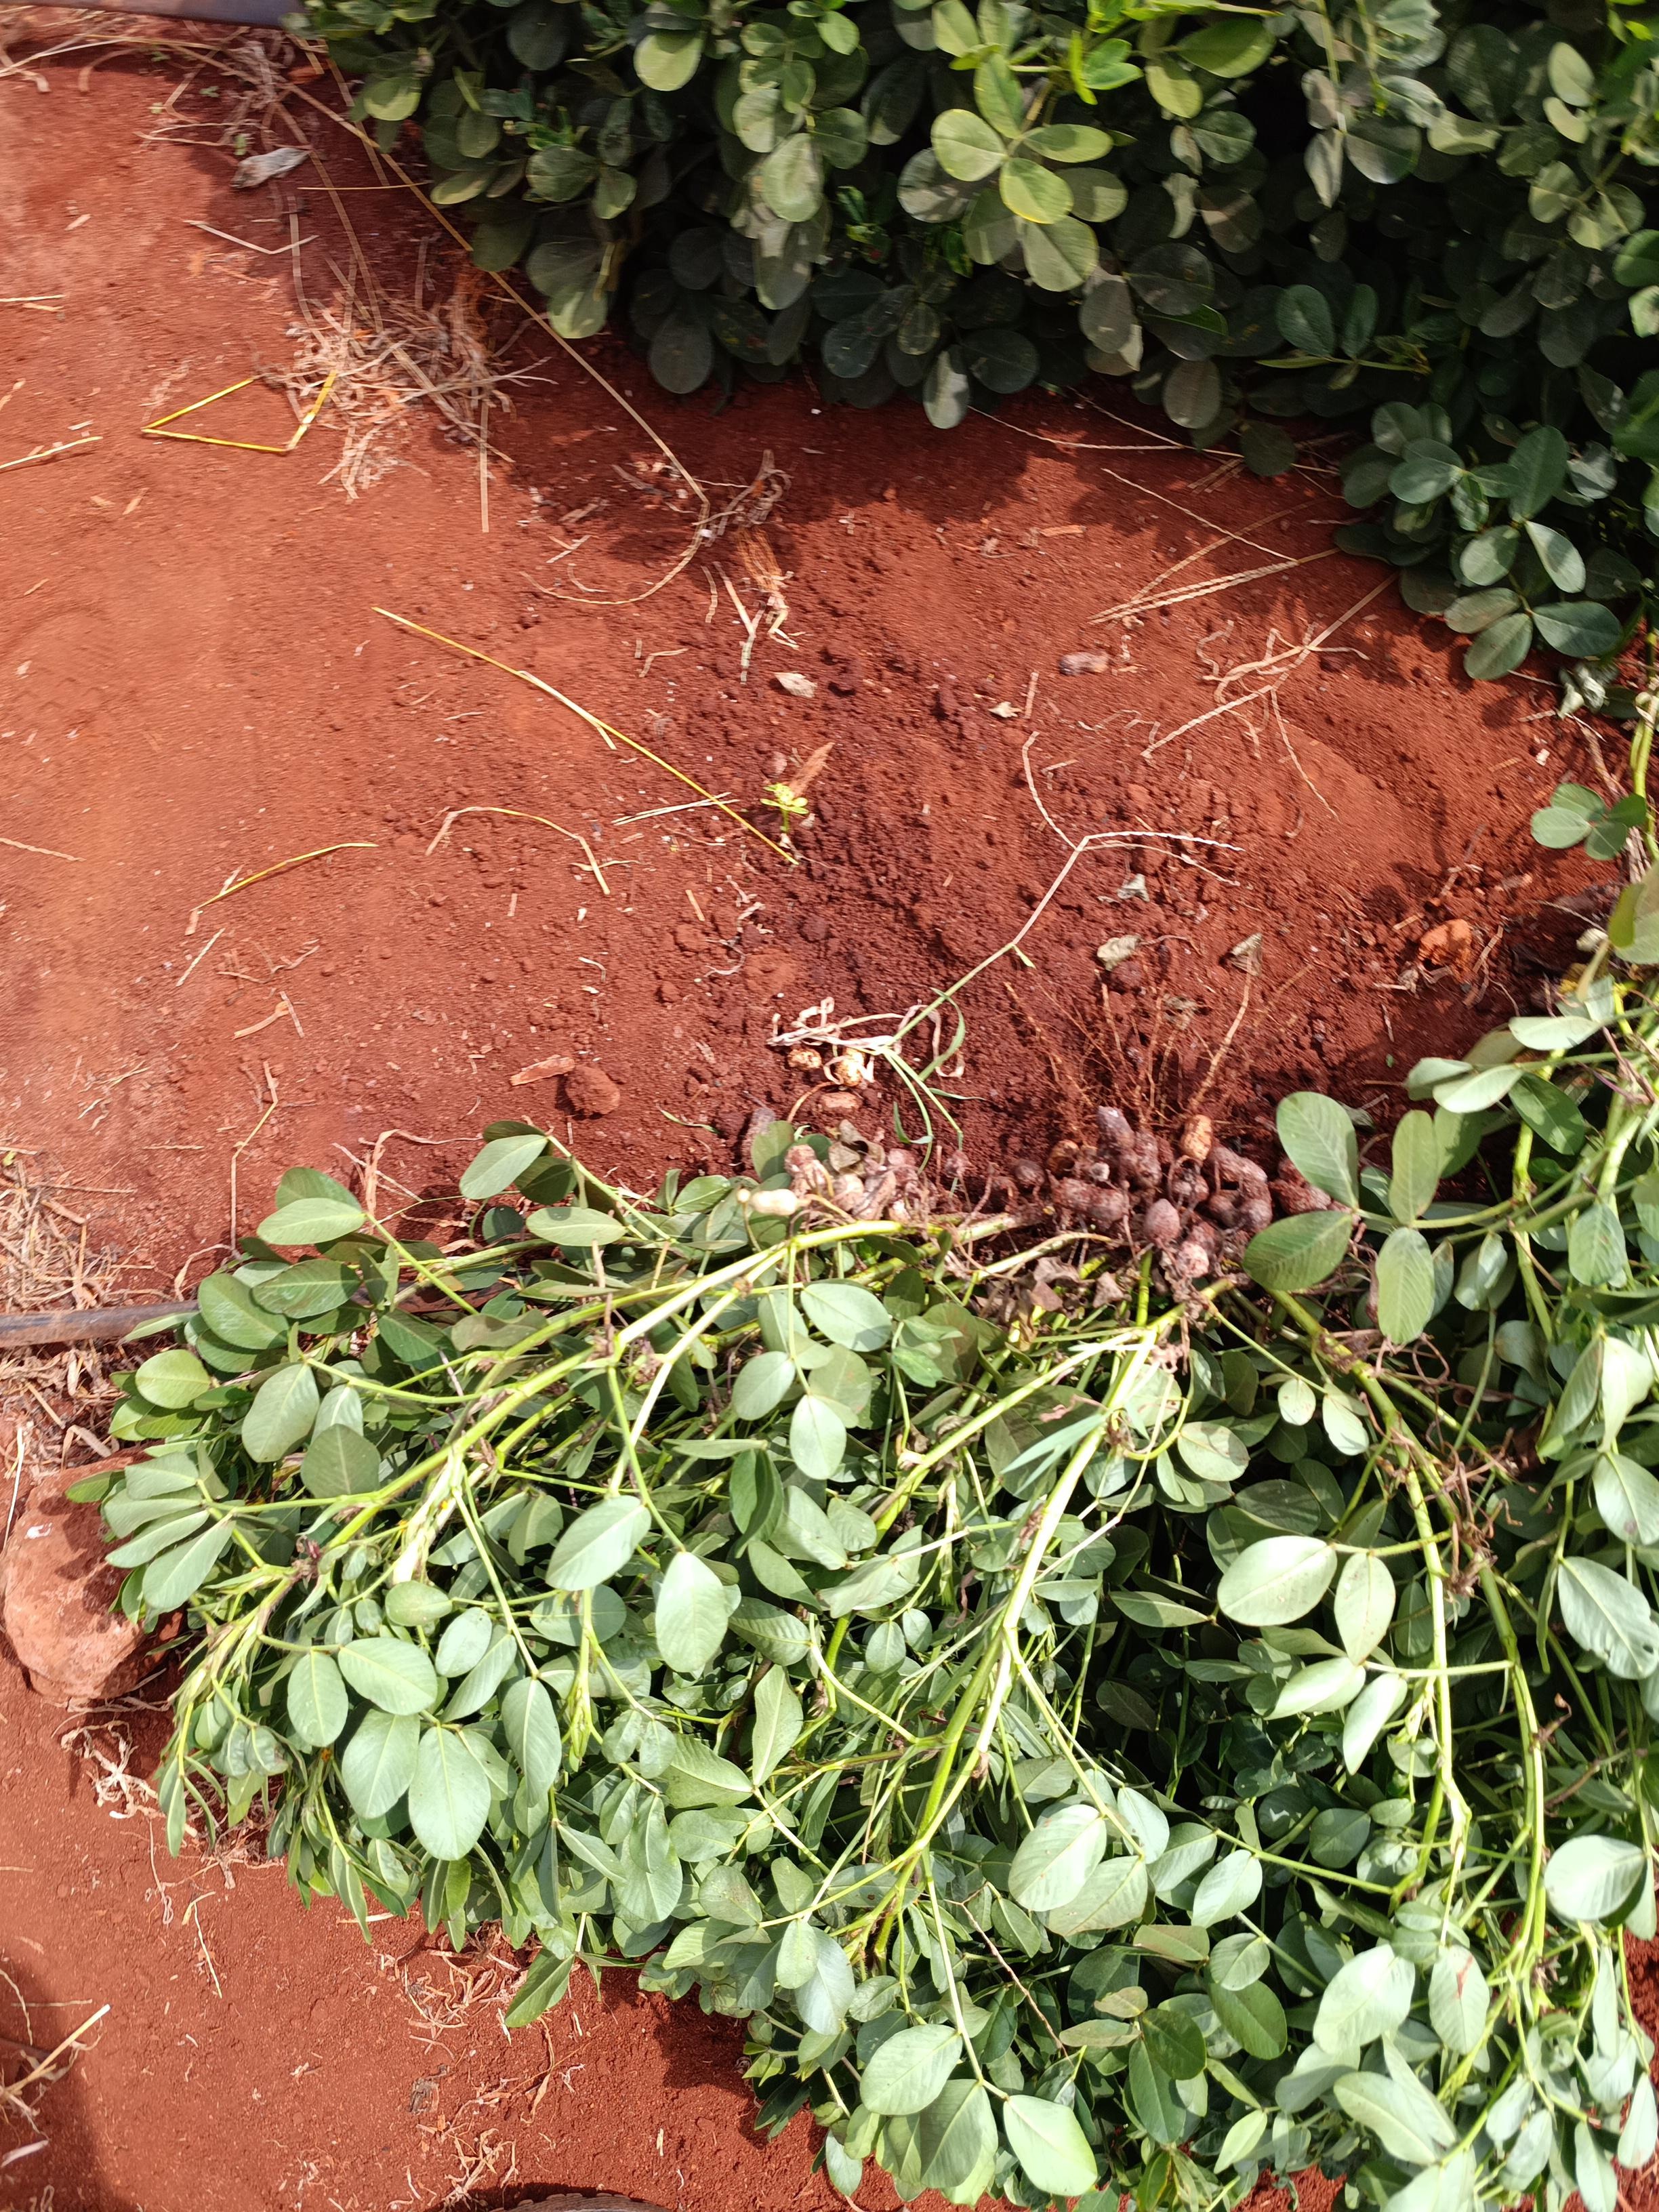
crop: groundnut
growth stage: harvest
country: Kenya
